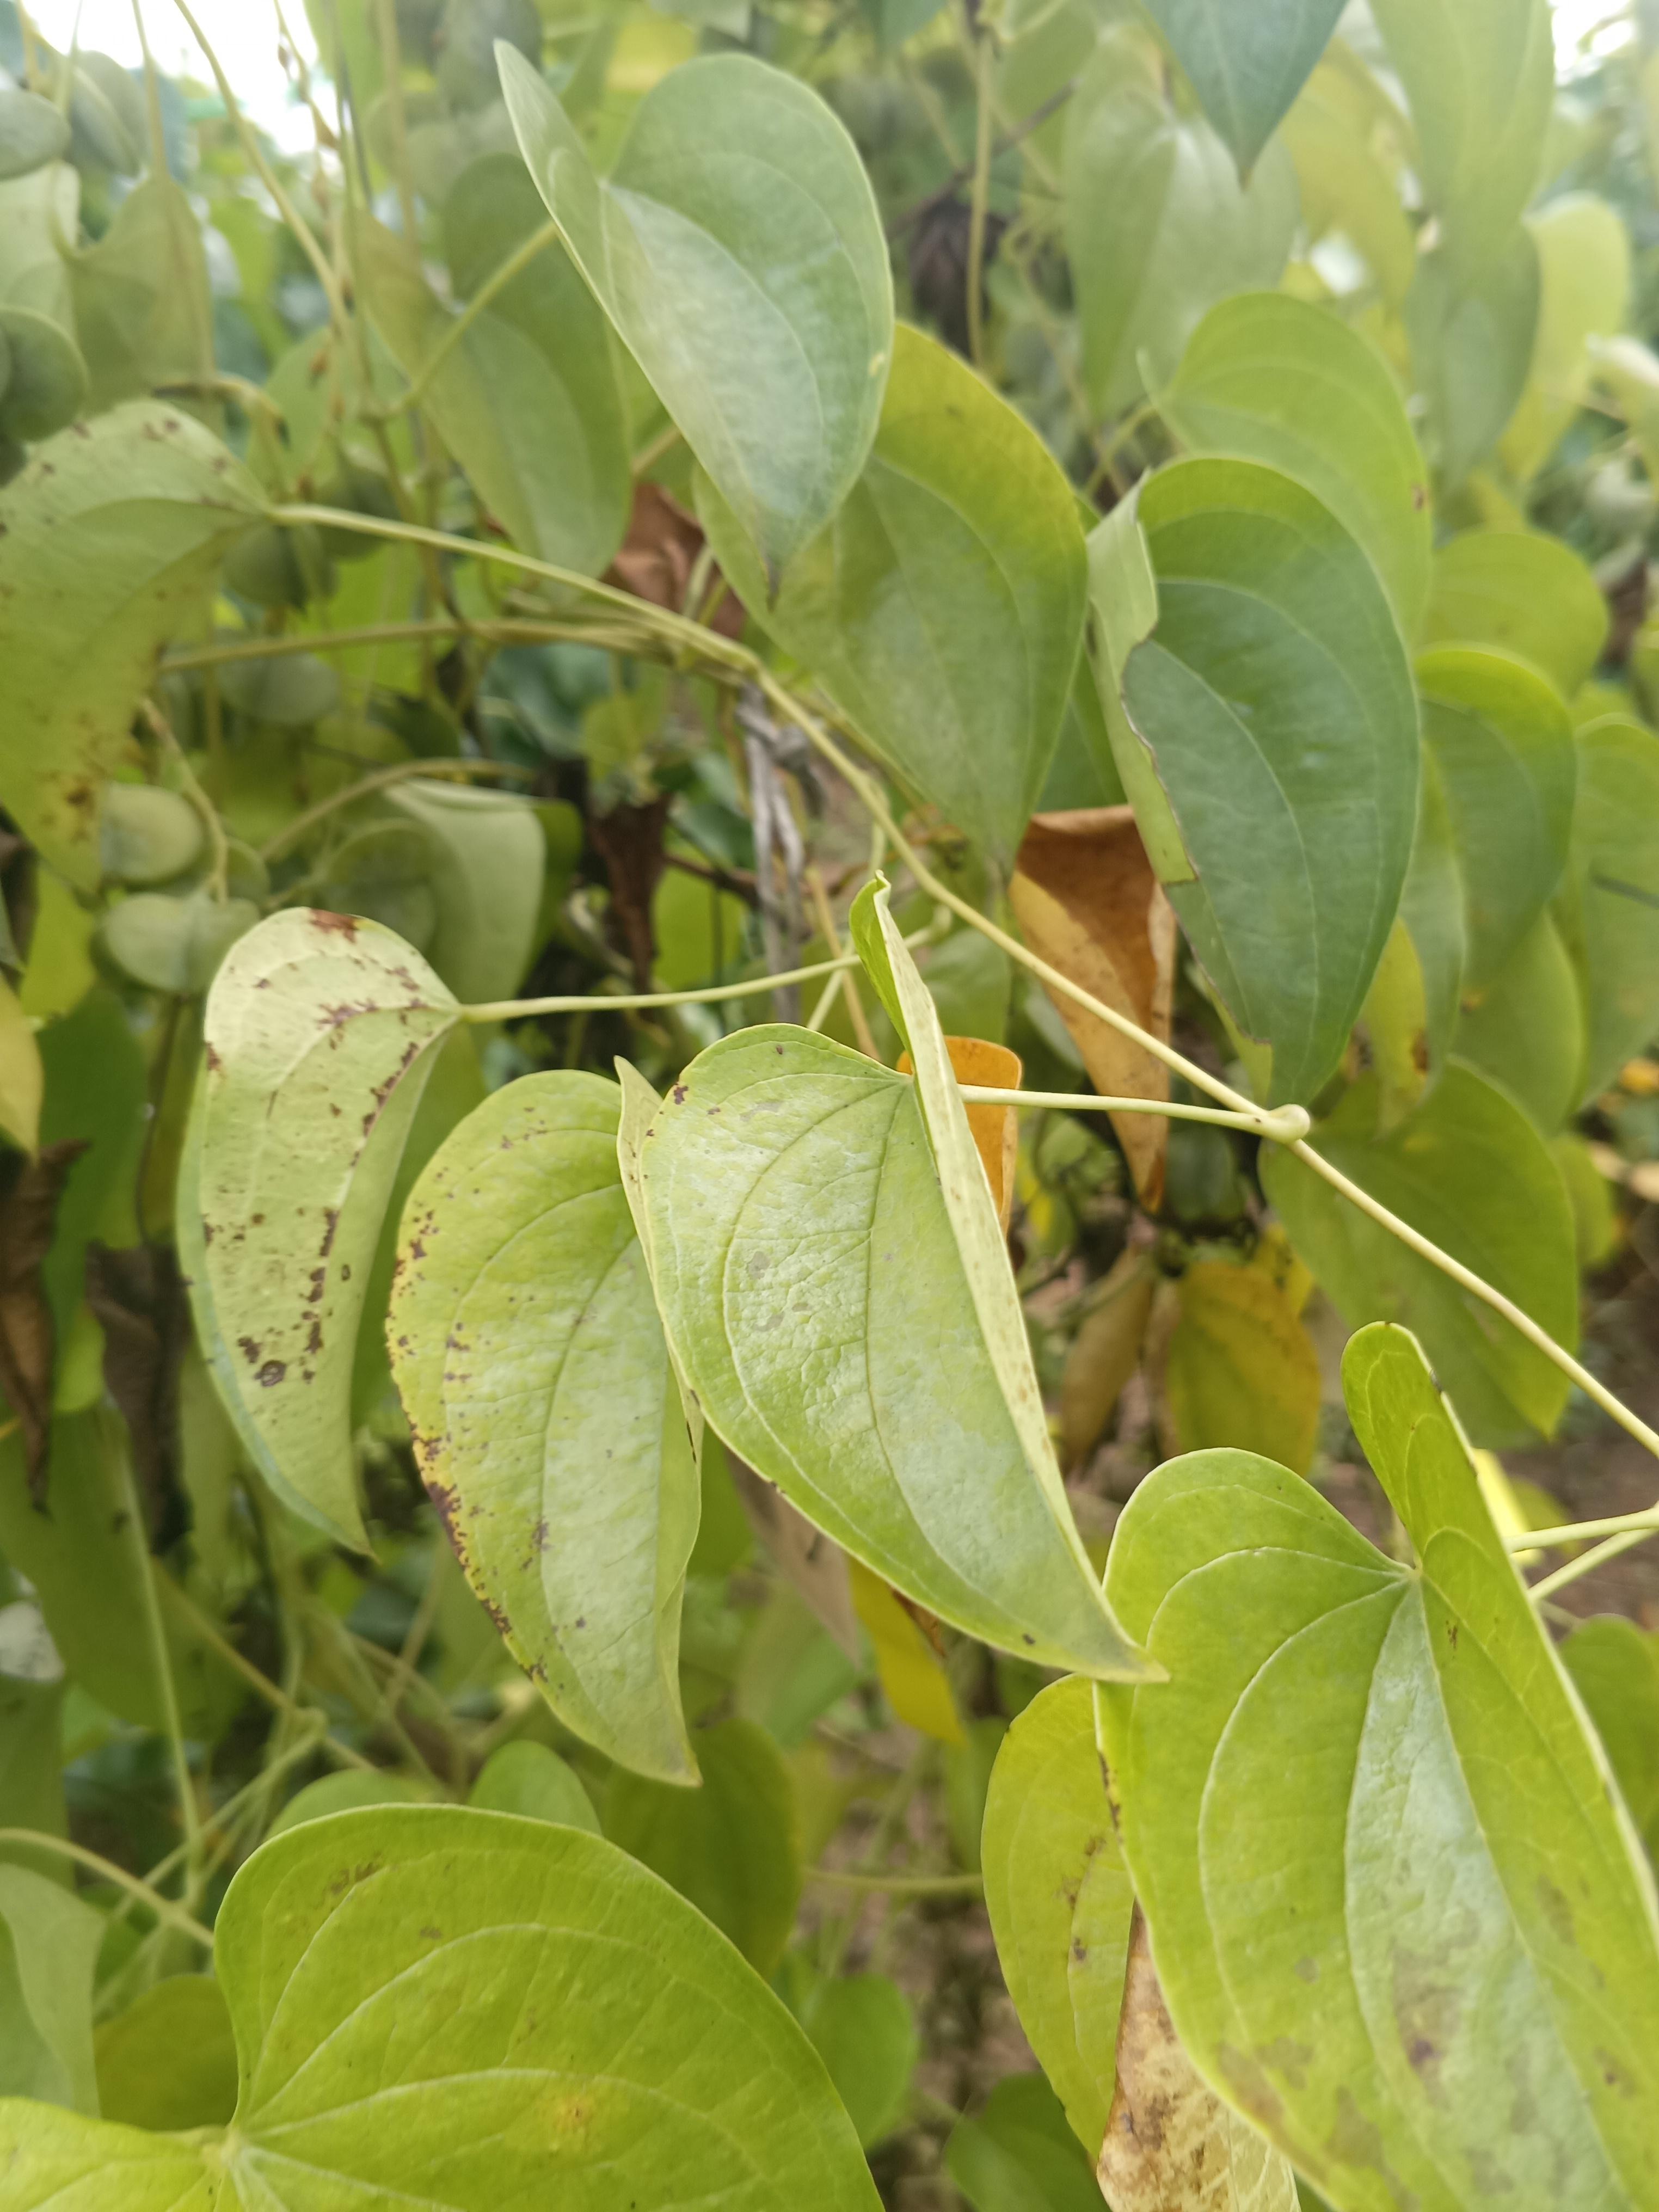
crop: yam
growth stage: maturity
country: Nigeria
